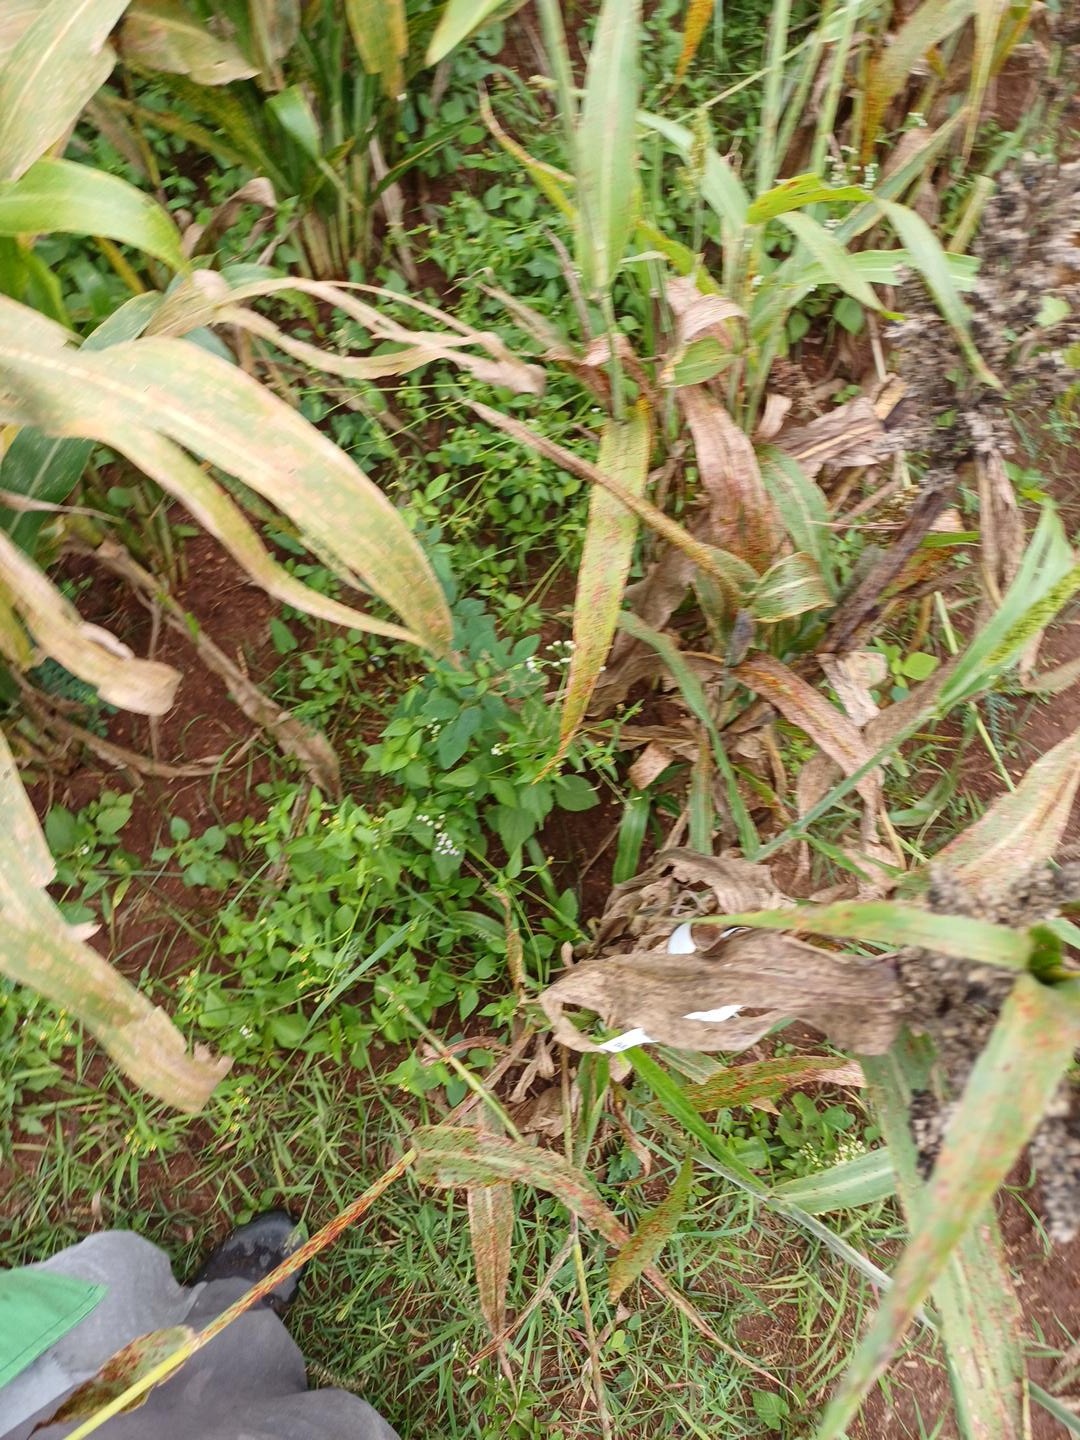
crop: sorghum
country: Kenya
